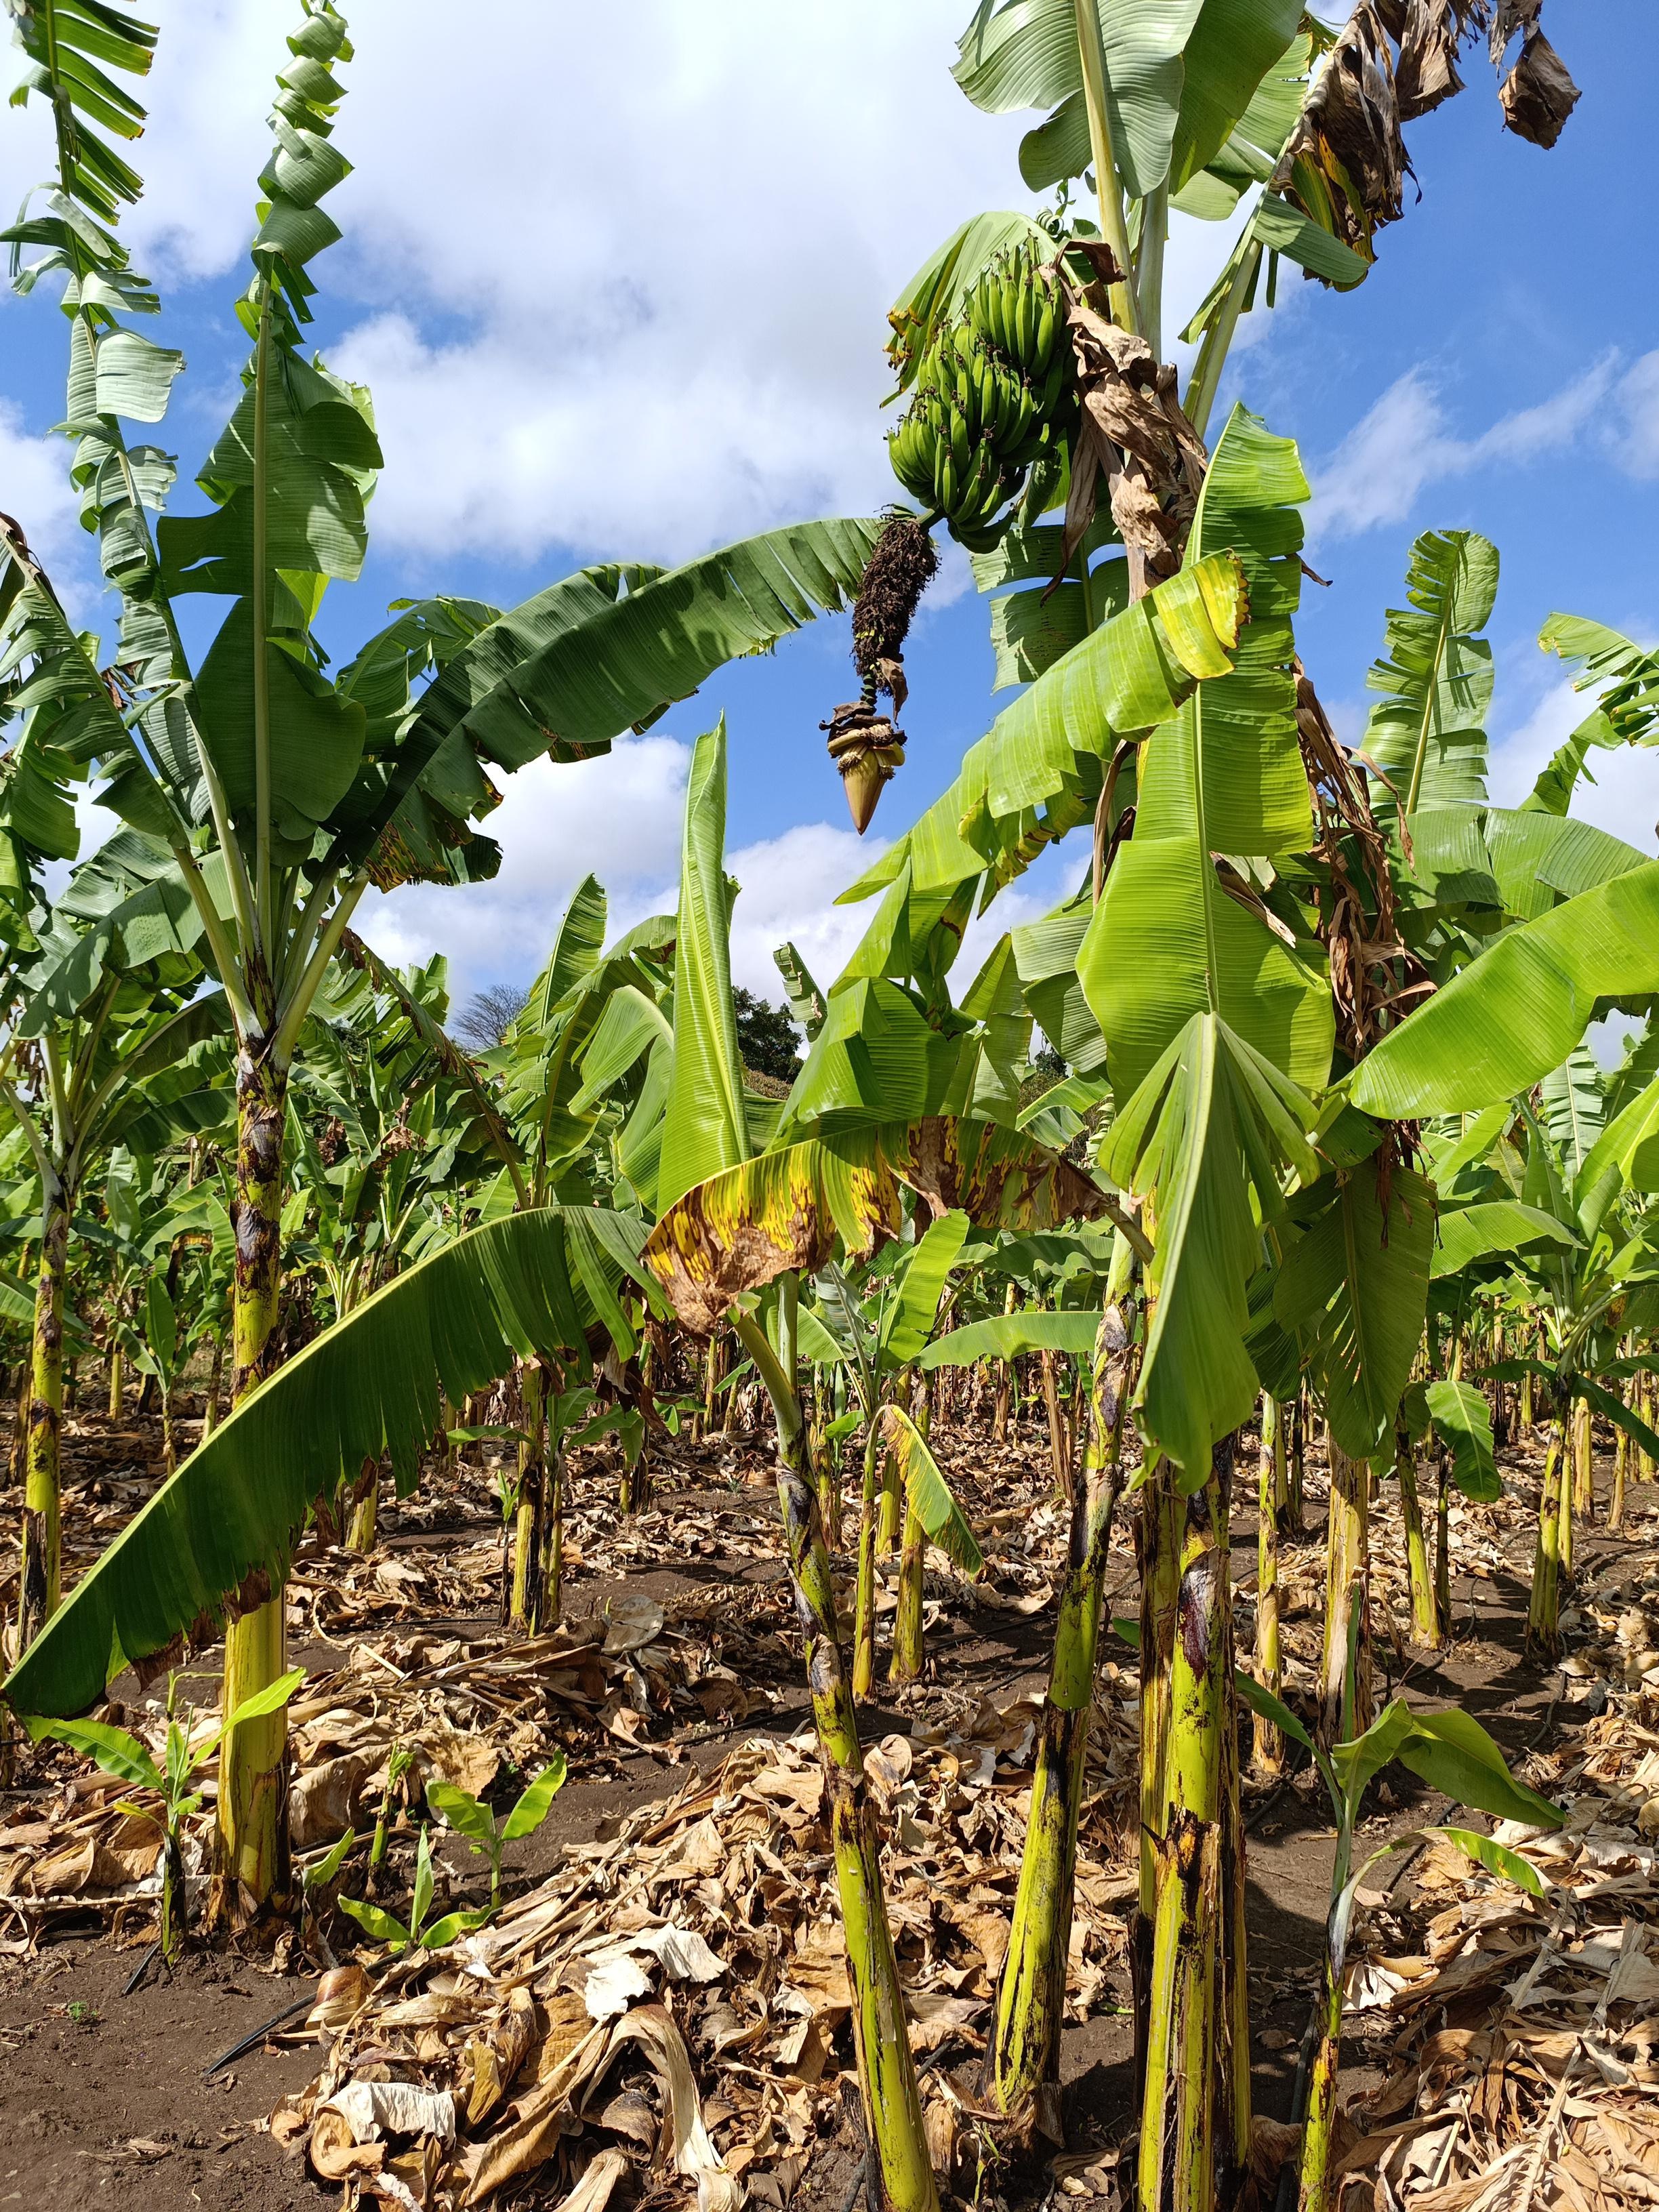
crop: banana
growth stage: development fruit
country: Tanzania
